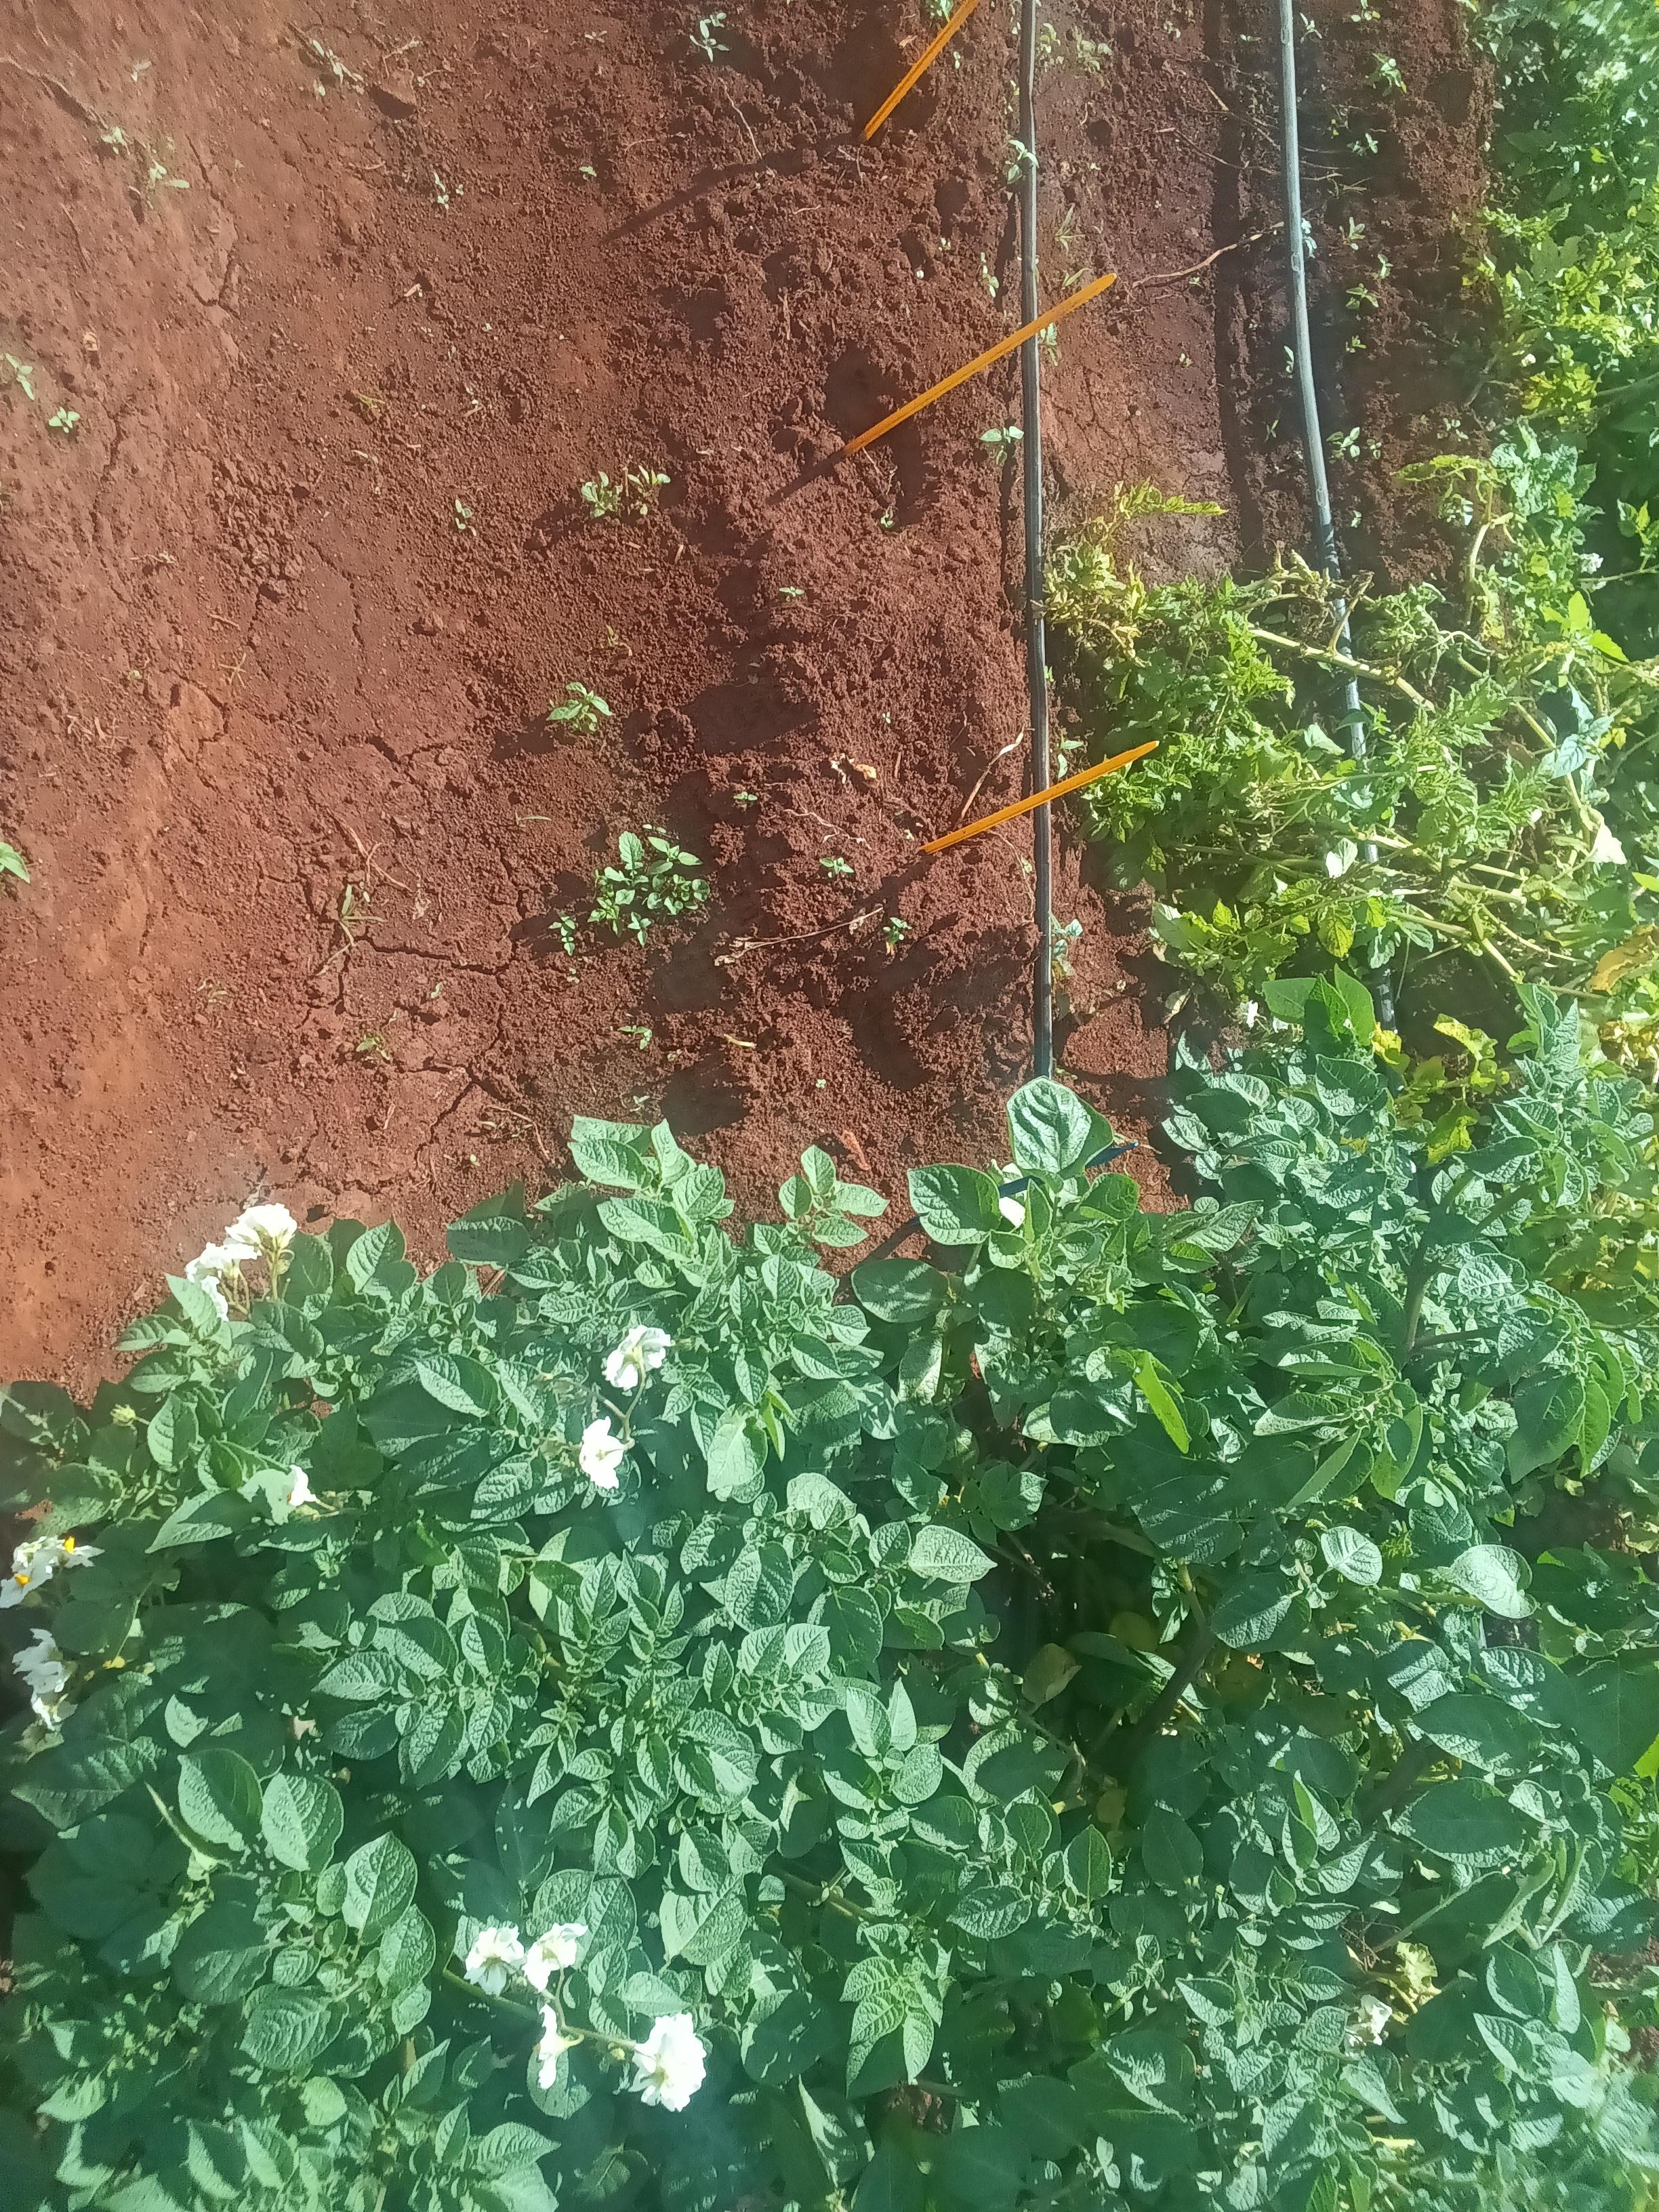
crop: potato
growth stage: flowering
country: Kenya
